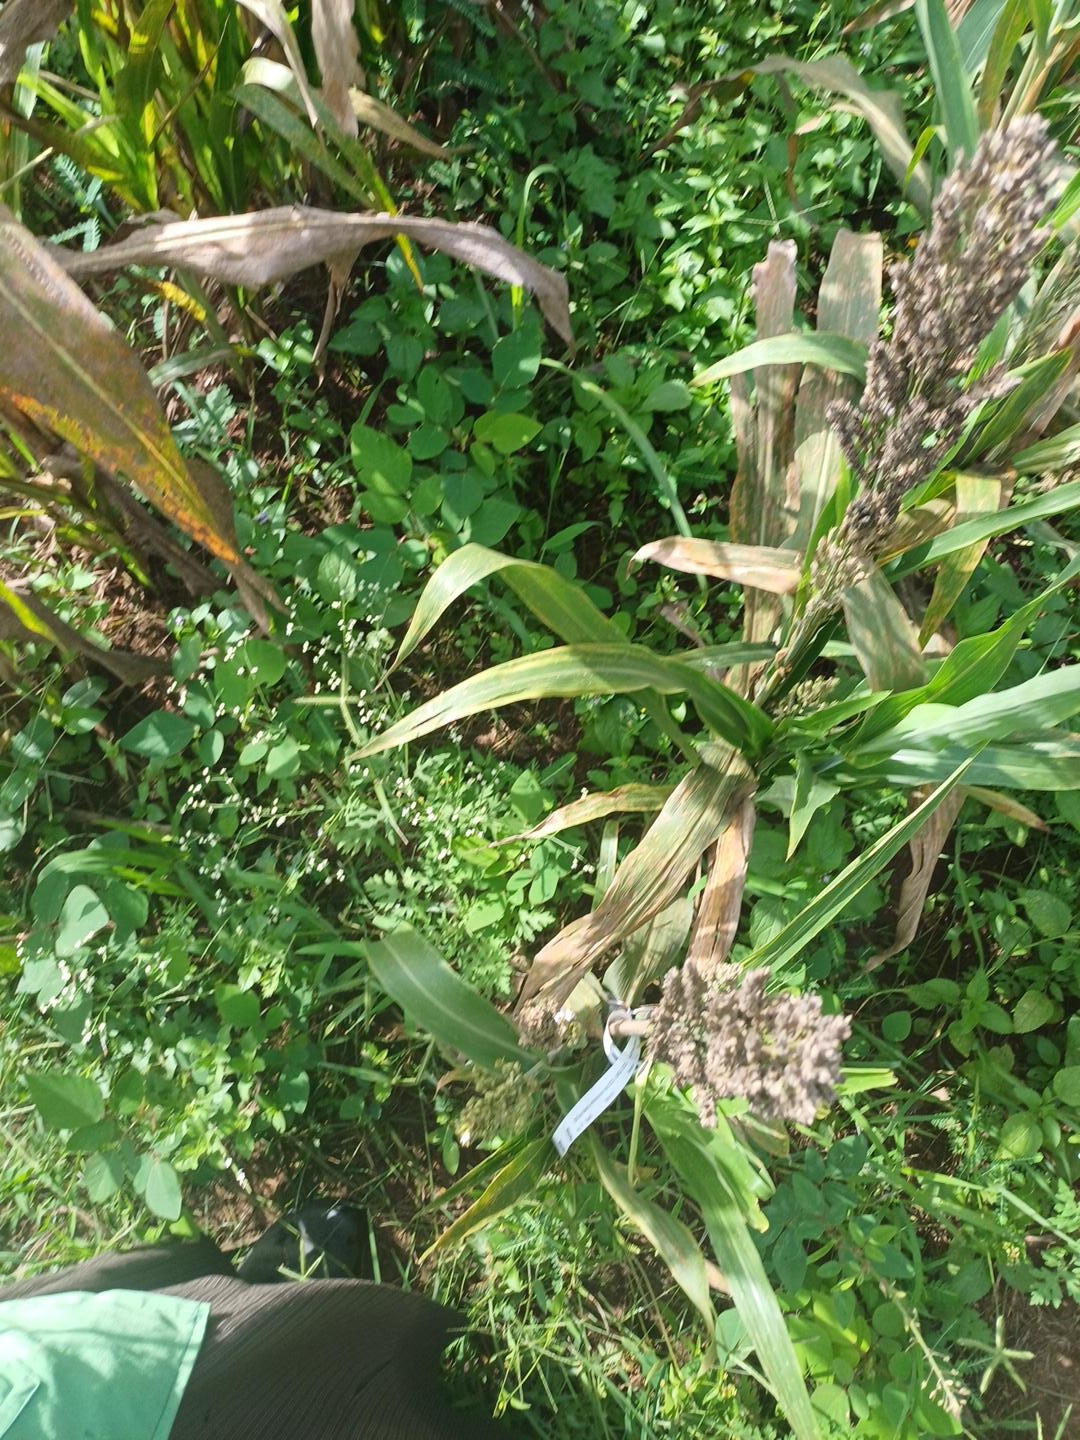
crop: sorghum
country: Kenya
